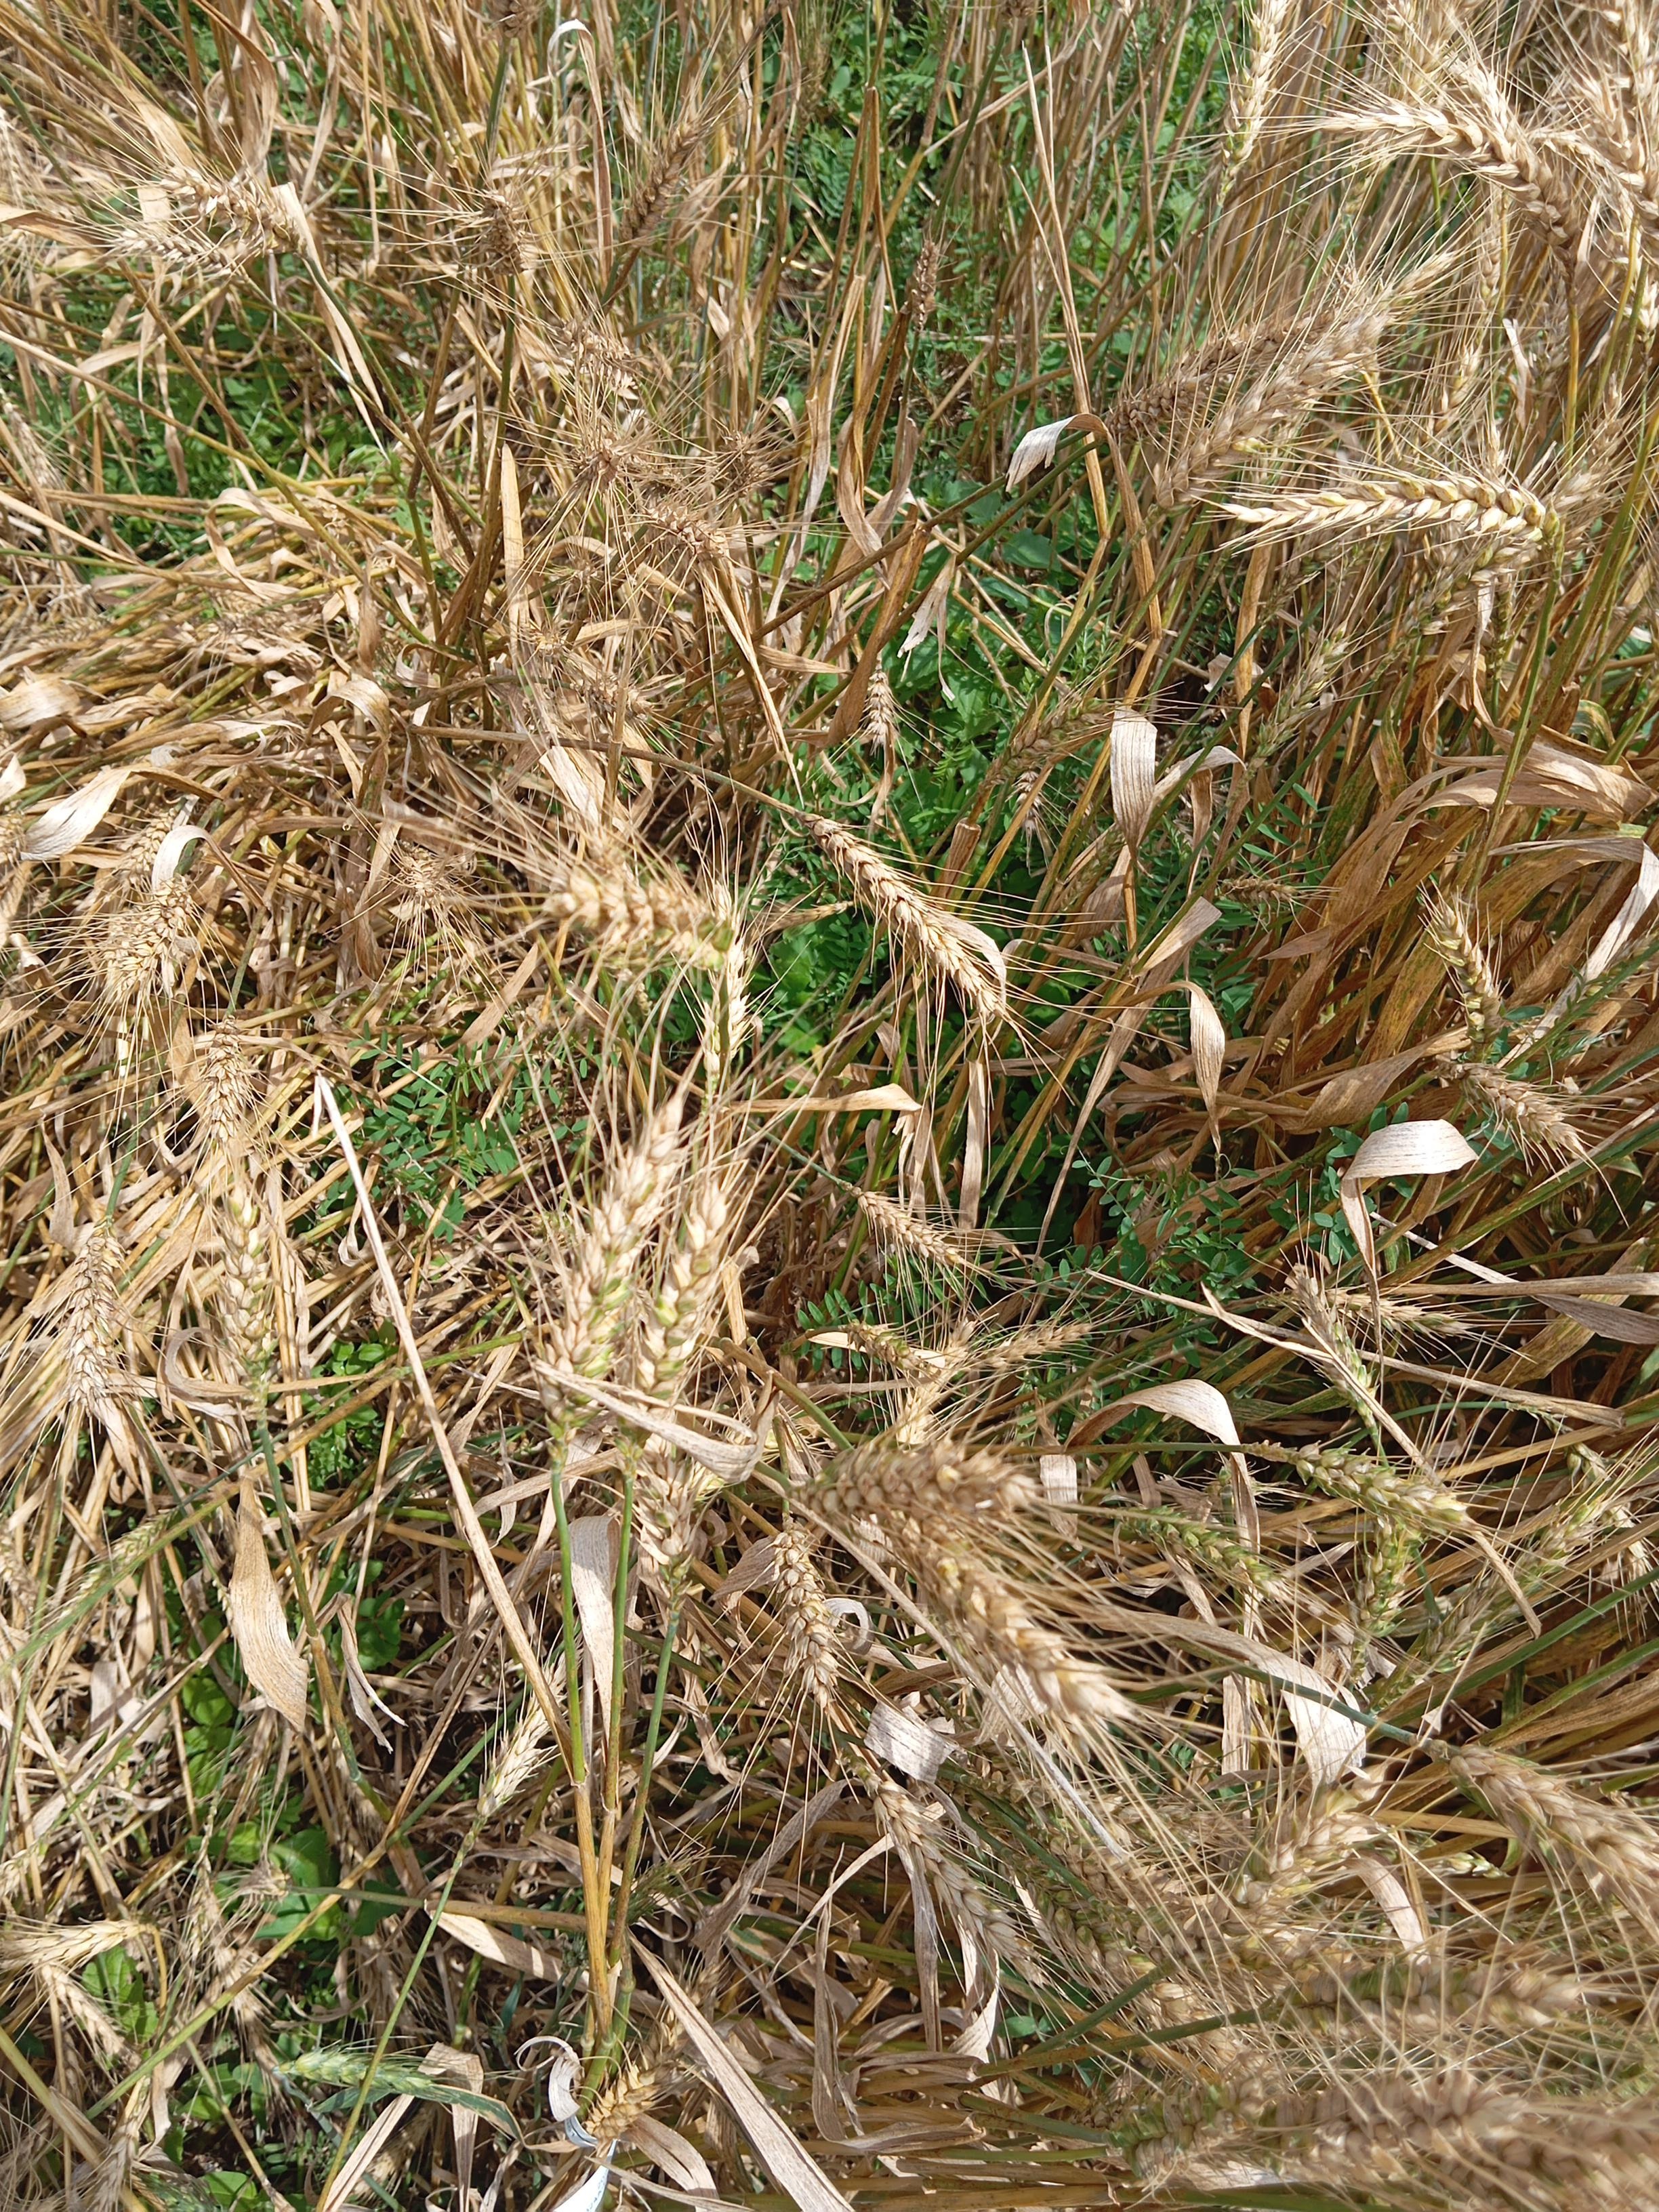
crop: wheat
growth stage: maturity
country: Kenya
